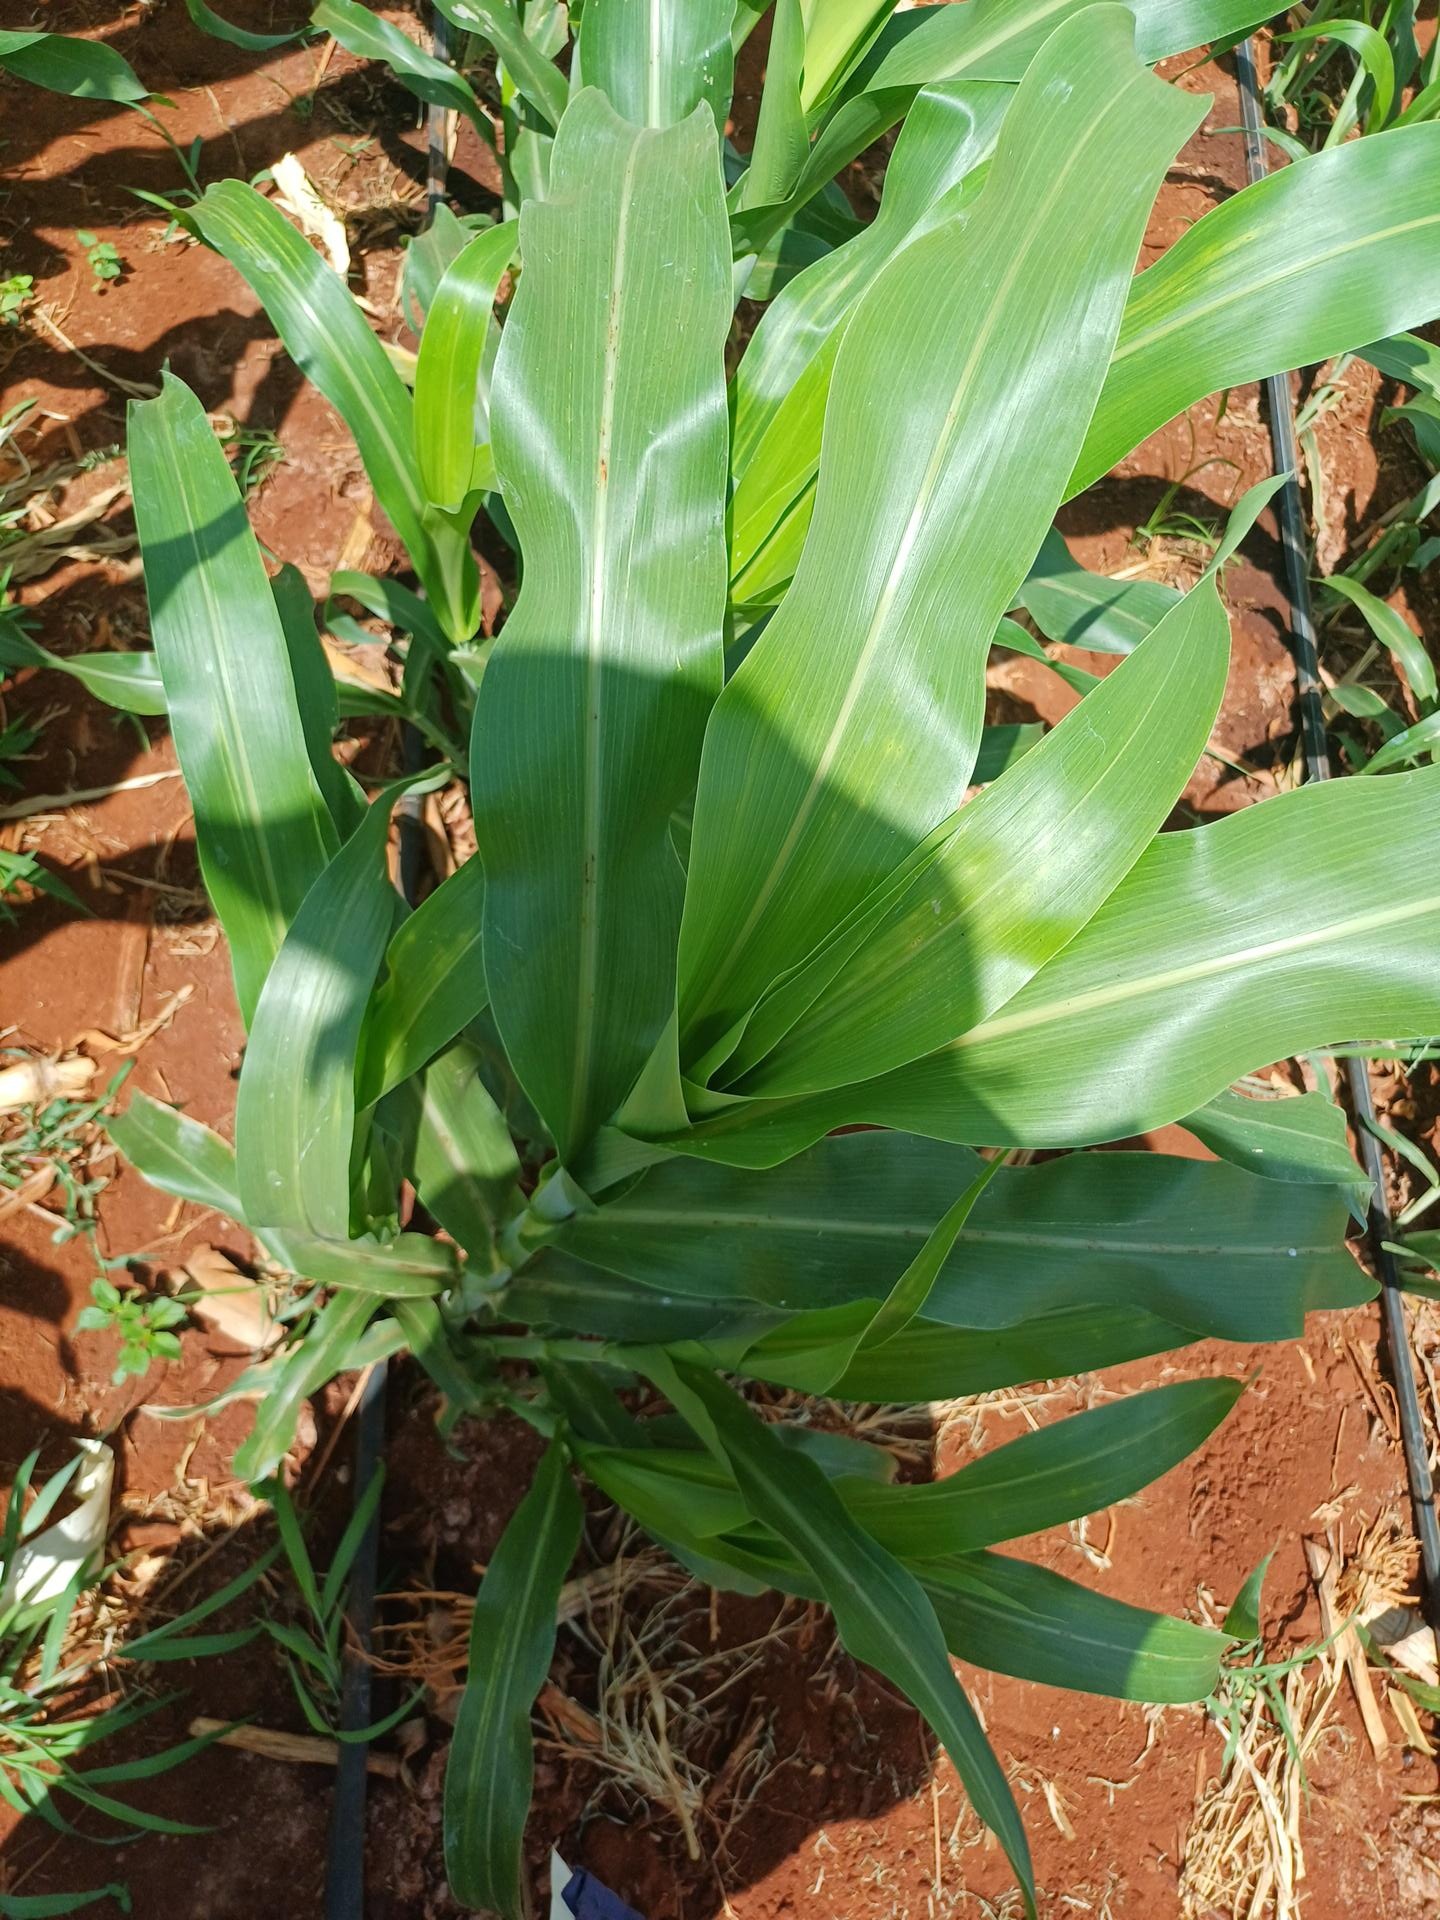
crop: sorghum
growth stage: vegetative
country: Kenya
